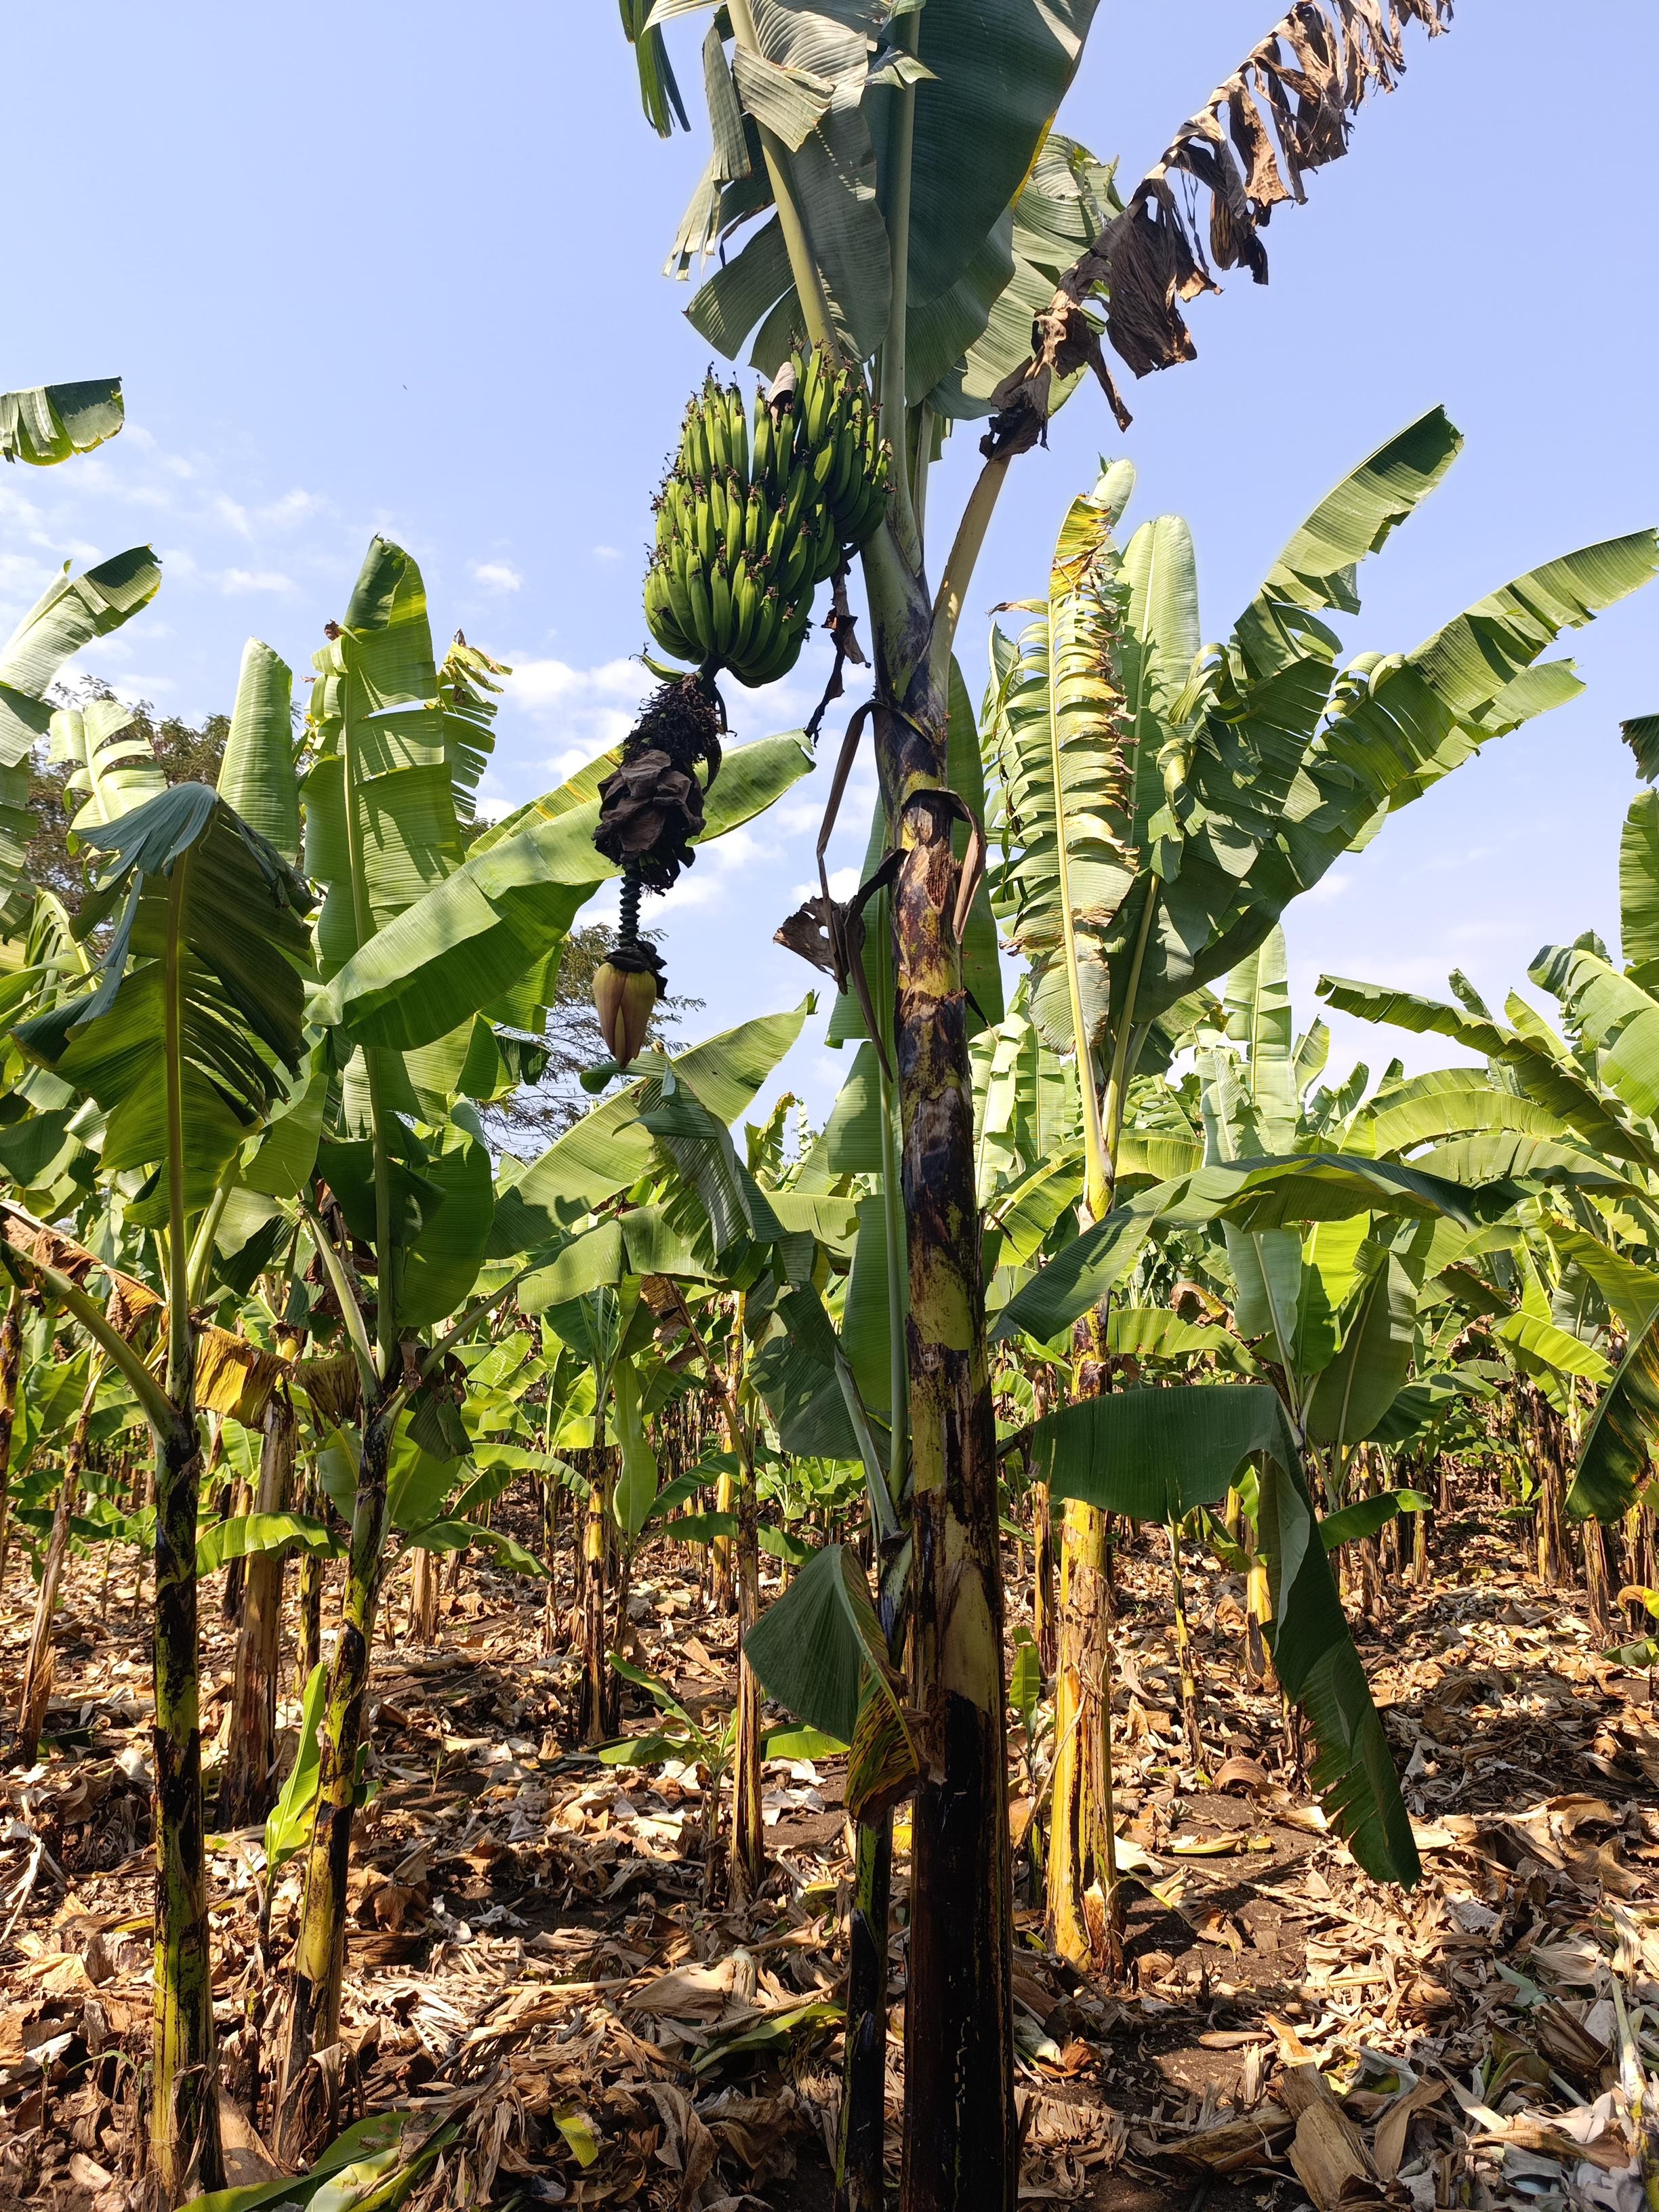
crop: banana
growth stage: development fruit
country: Tanzania
